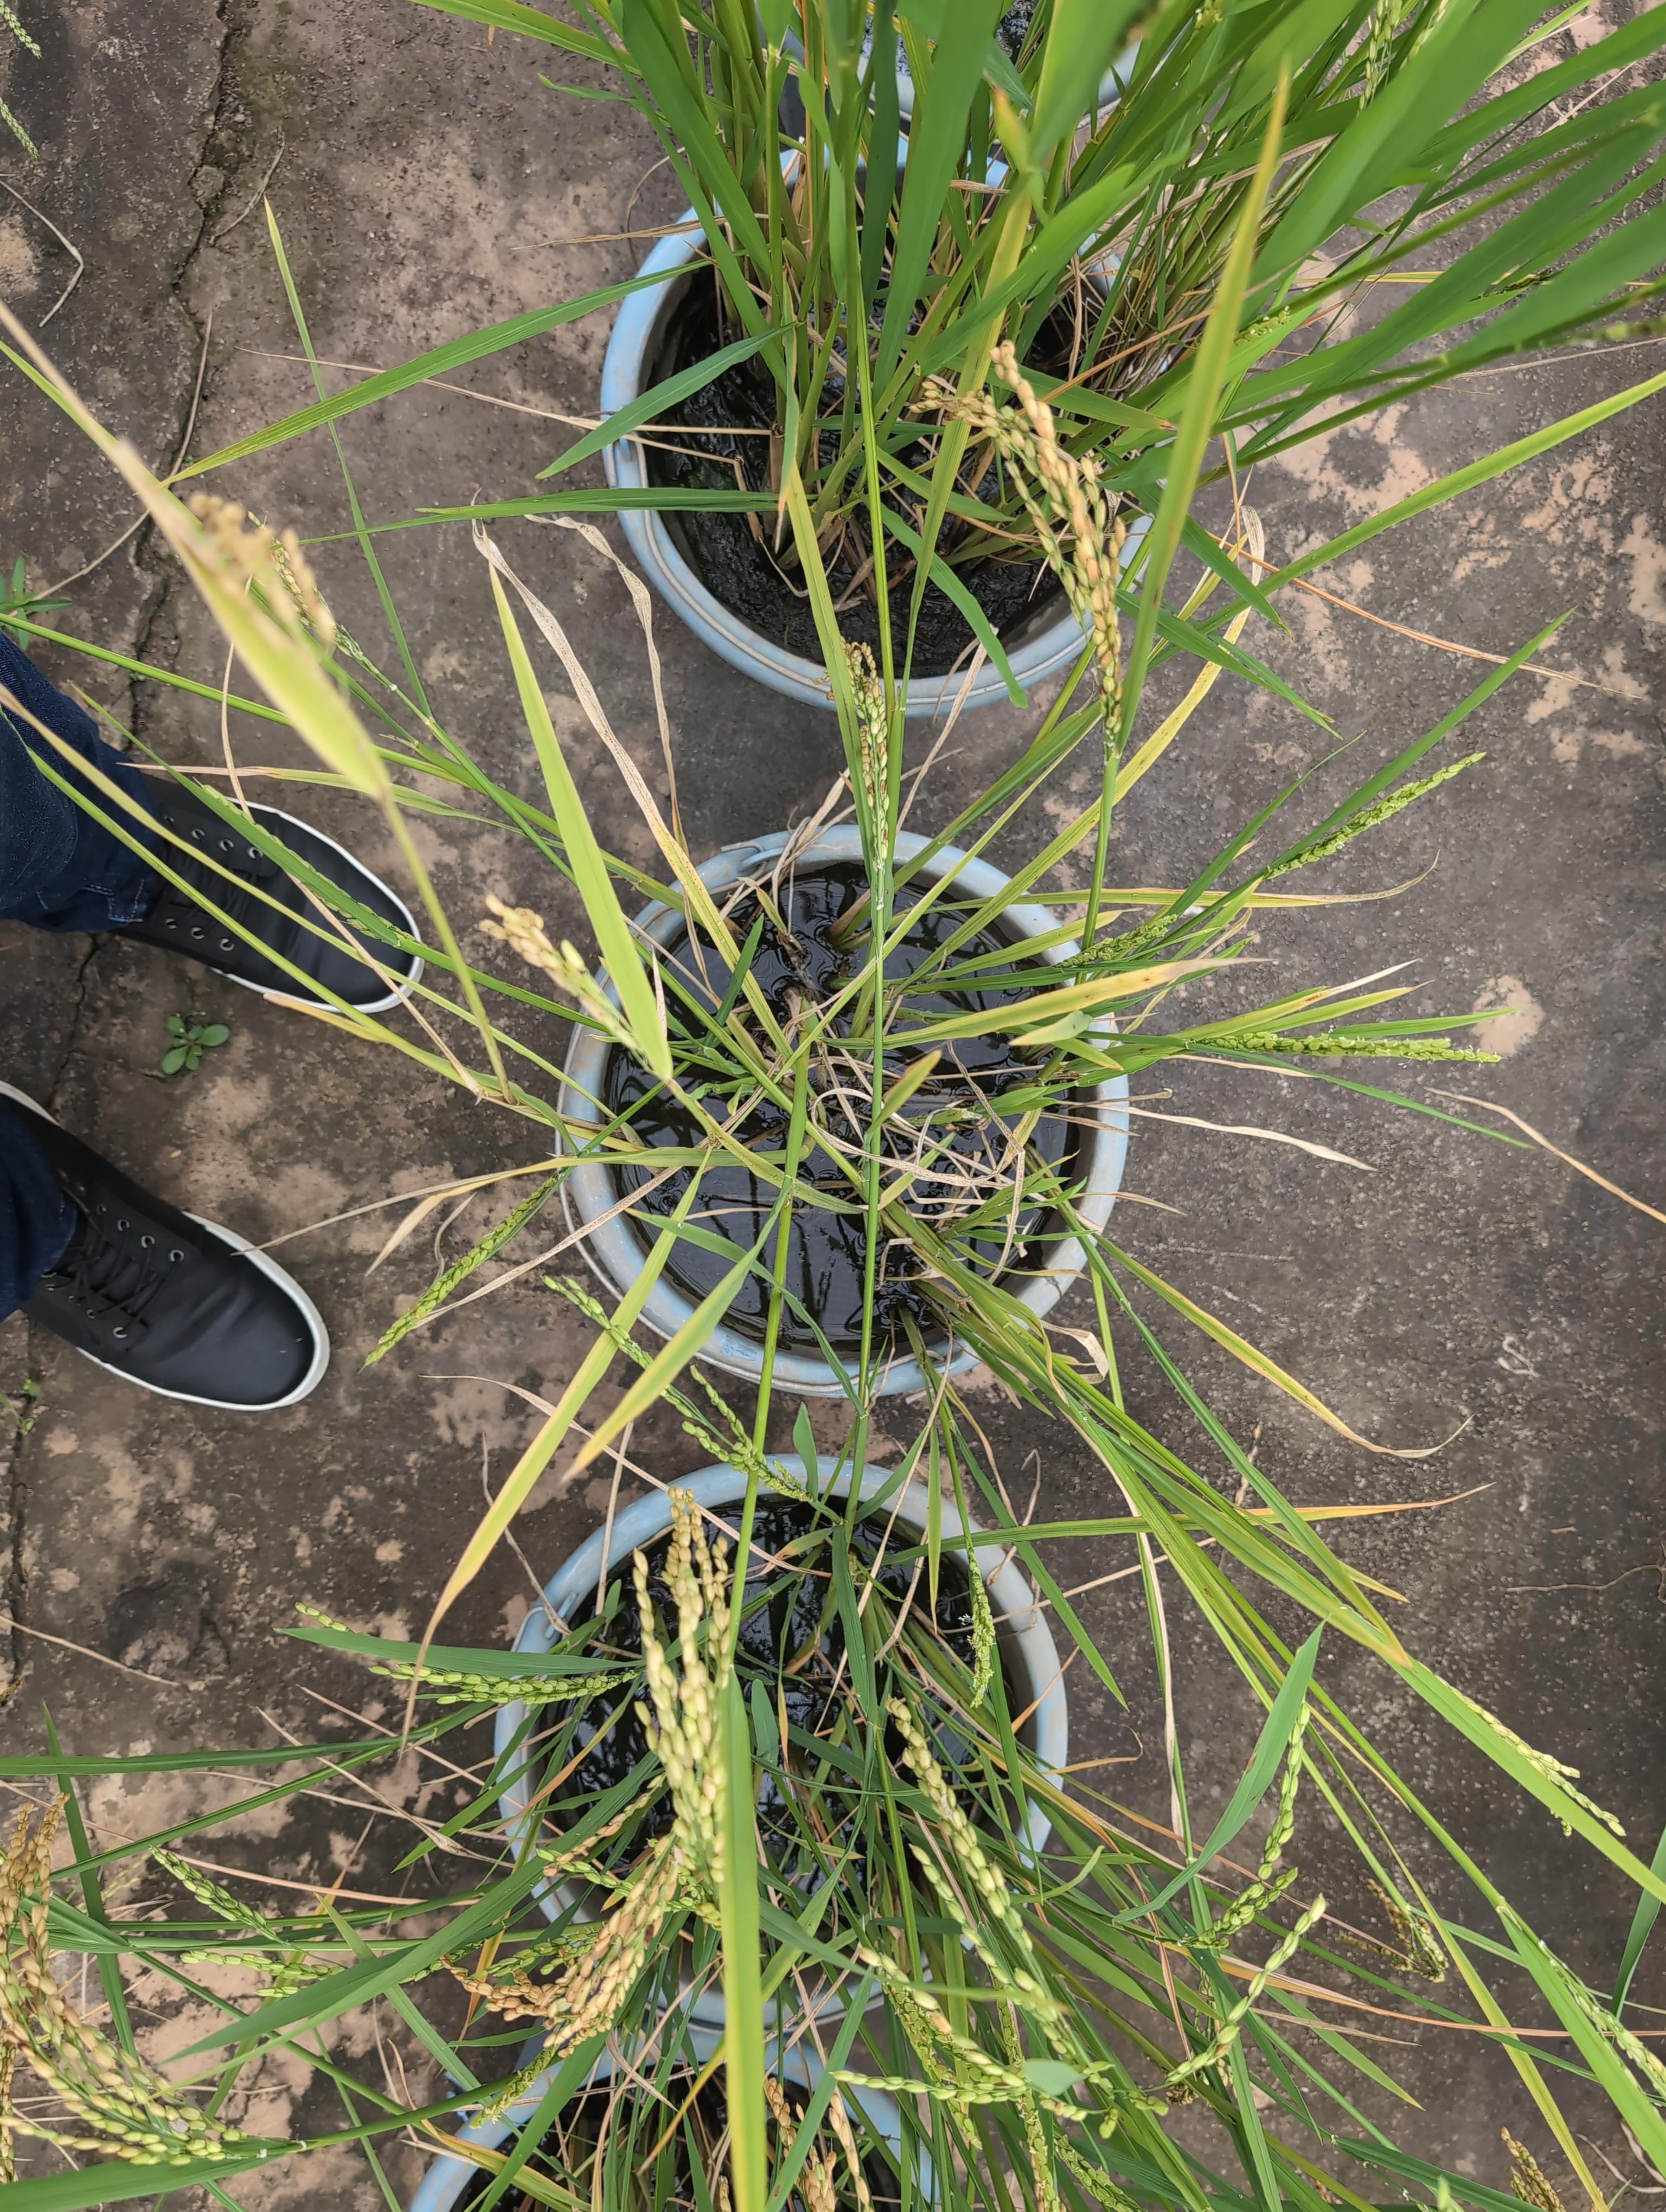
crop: rice
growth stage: ripening
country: Côte d'Ivoire
